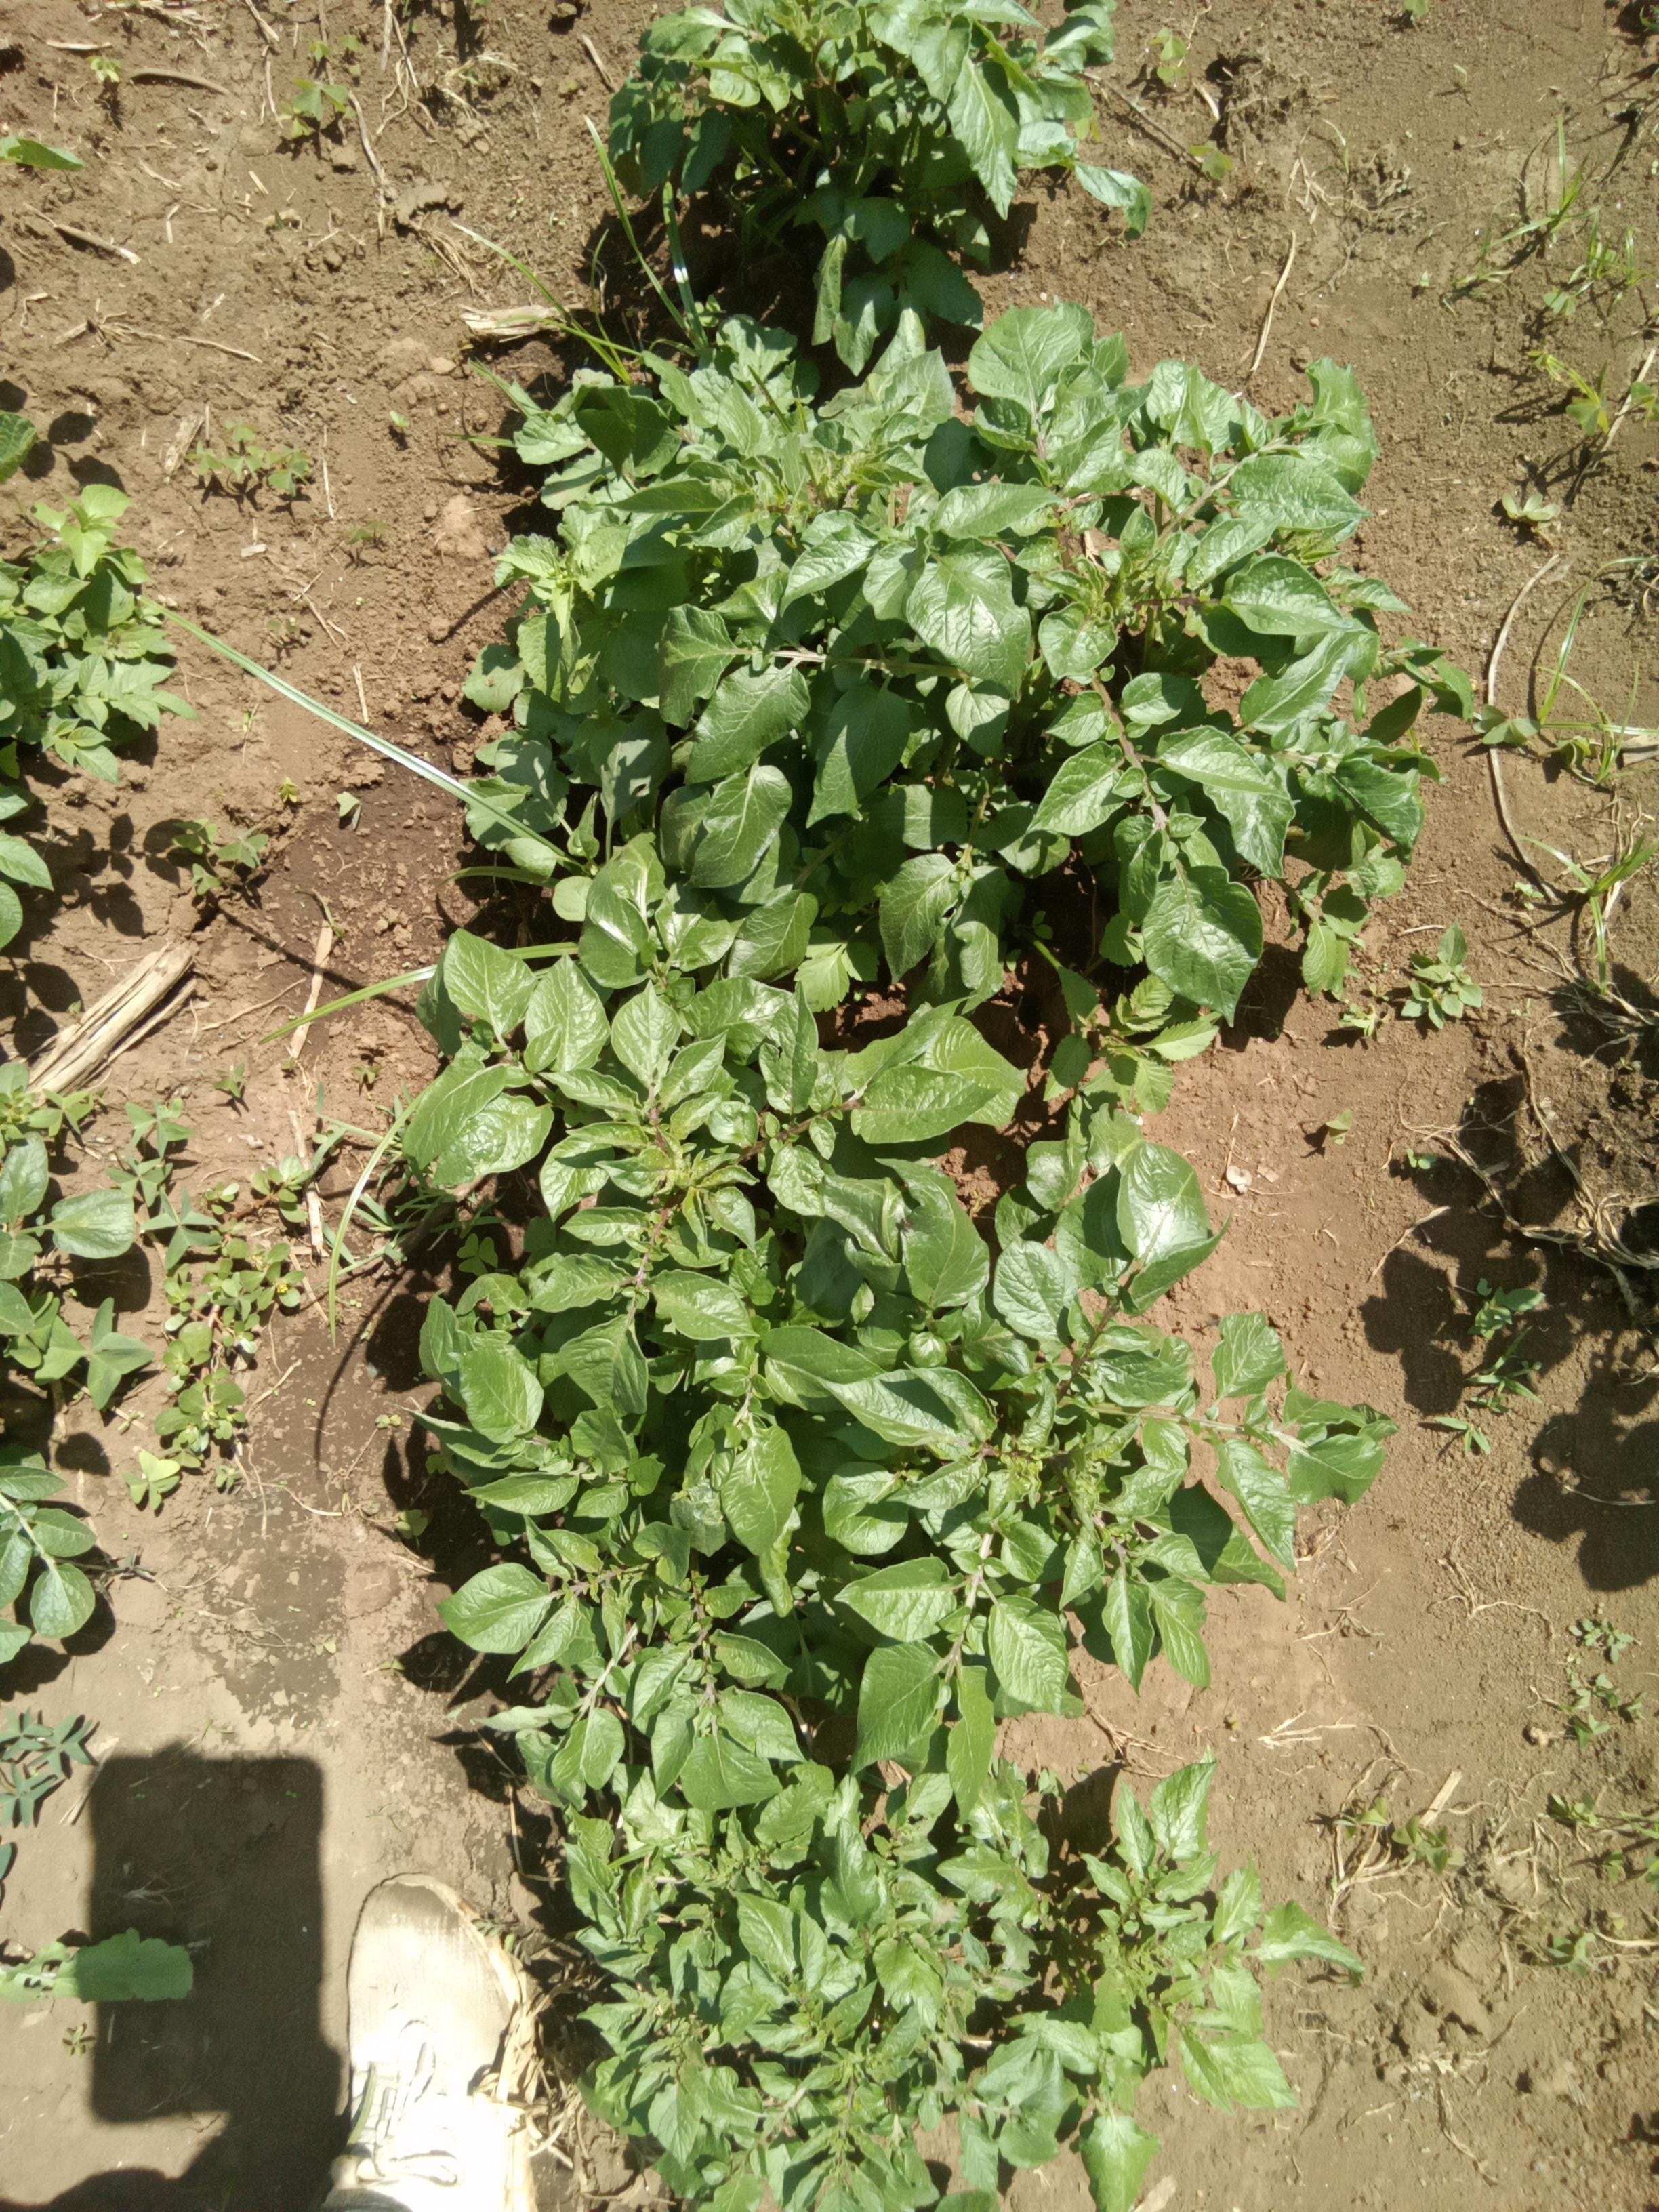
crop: potato
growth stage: vegetative
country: Kenya
